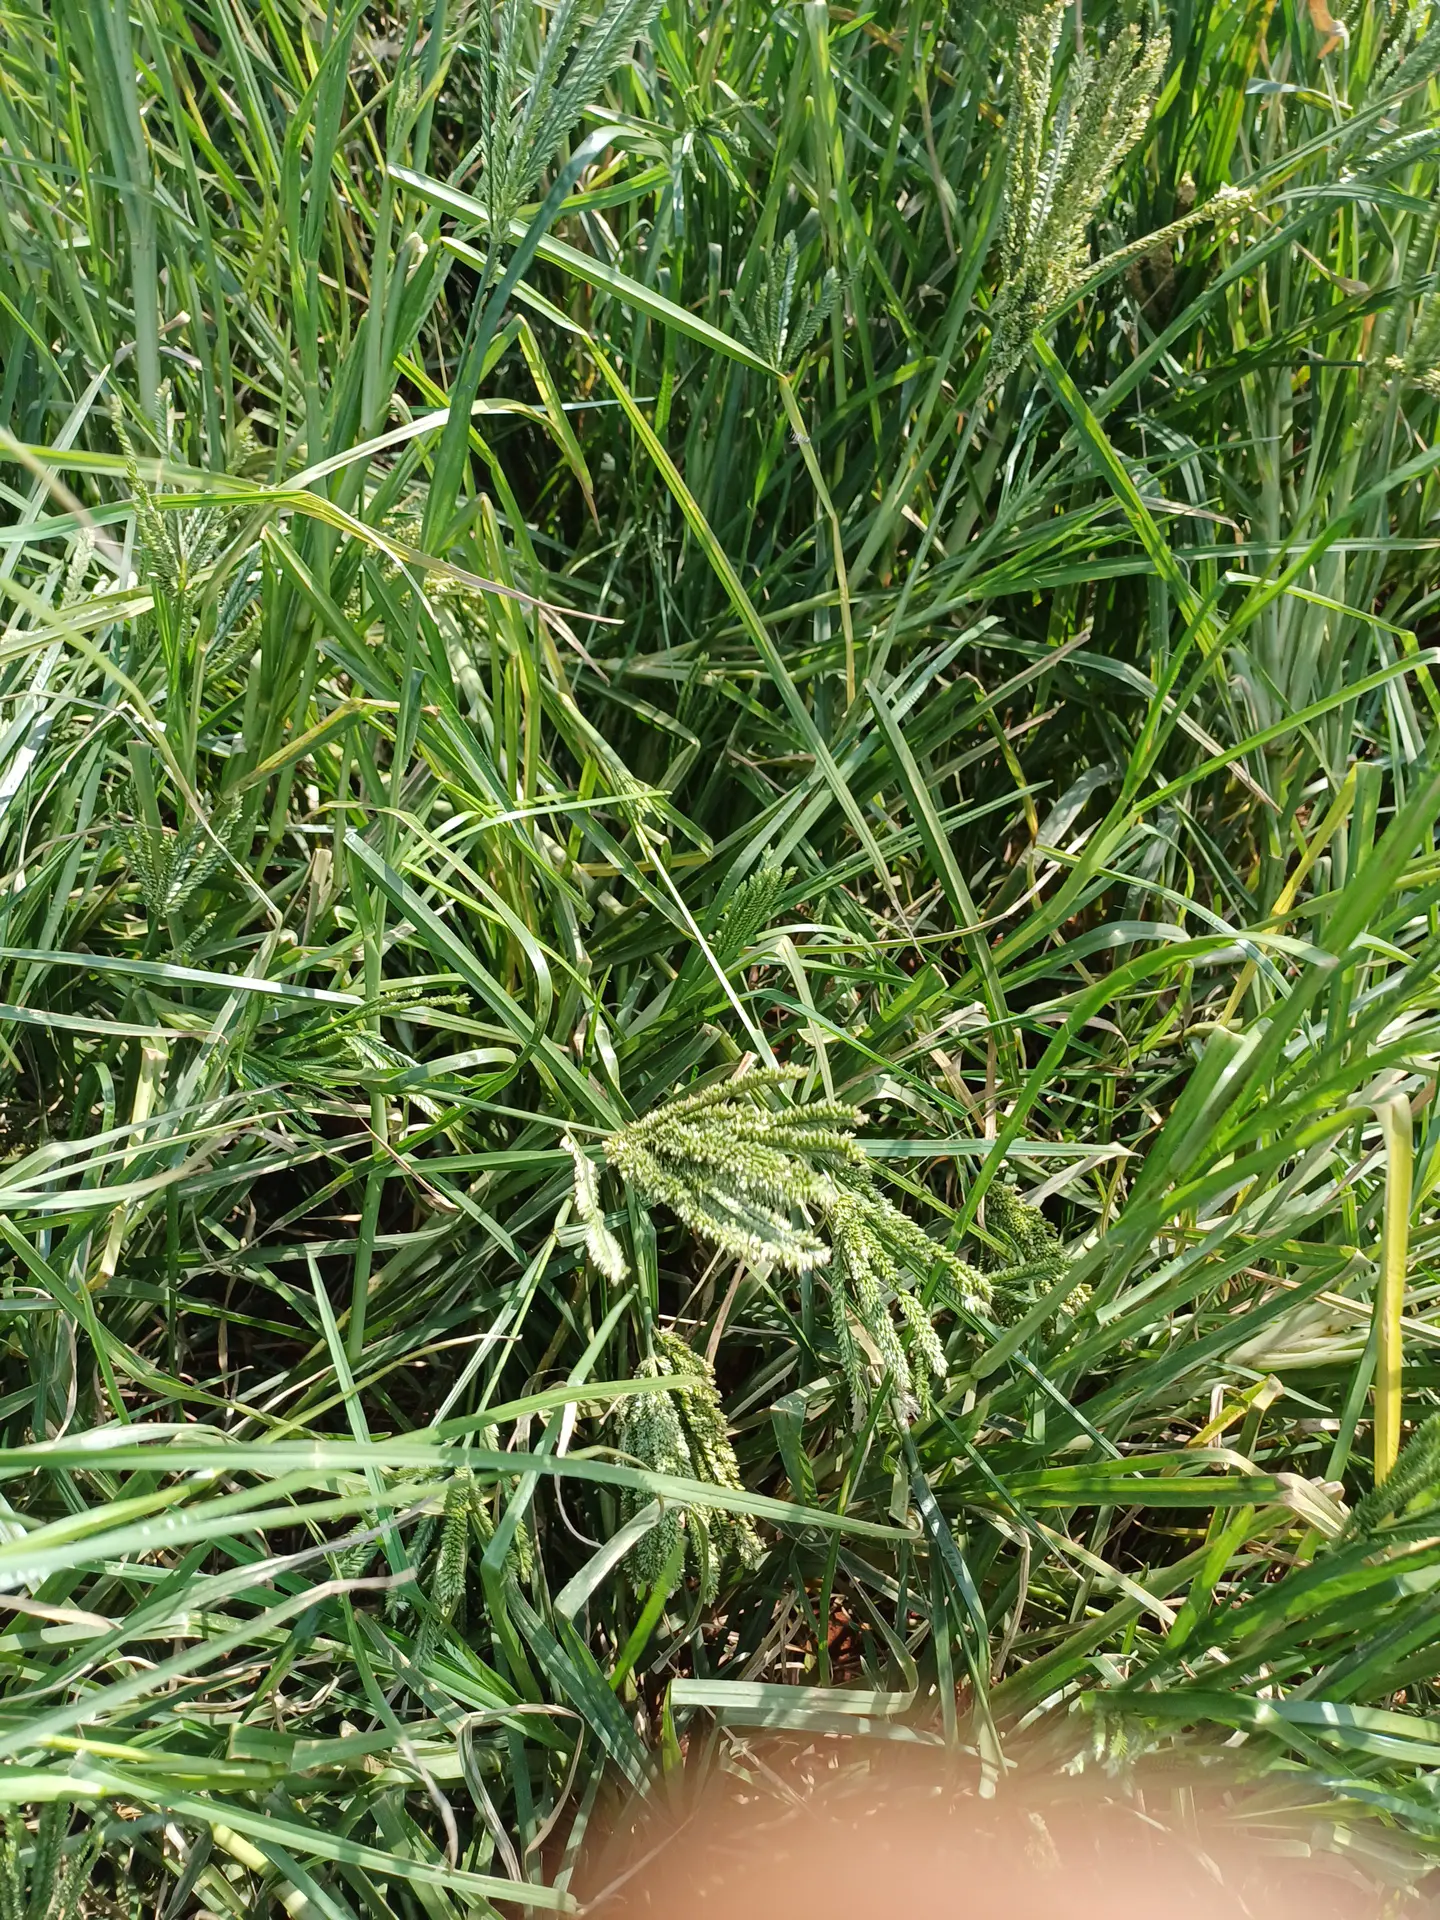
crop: finger millet
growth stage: filling grain
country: Kenya
